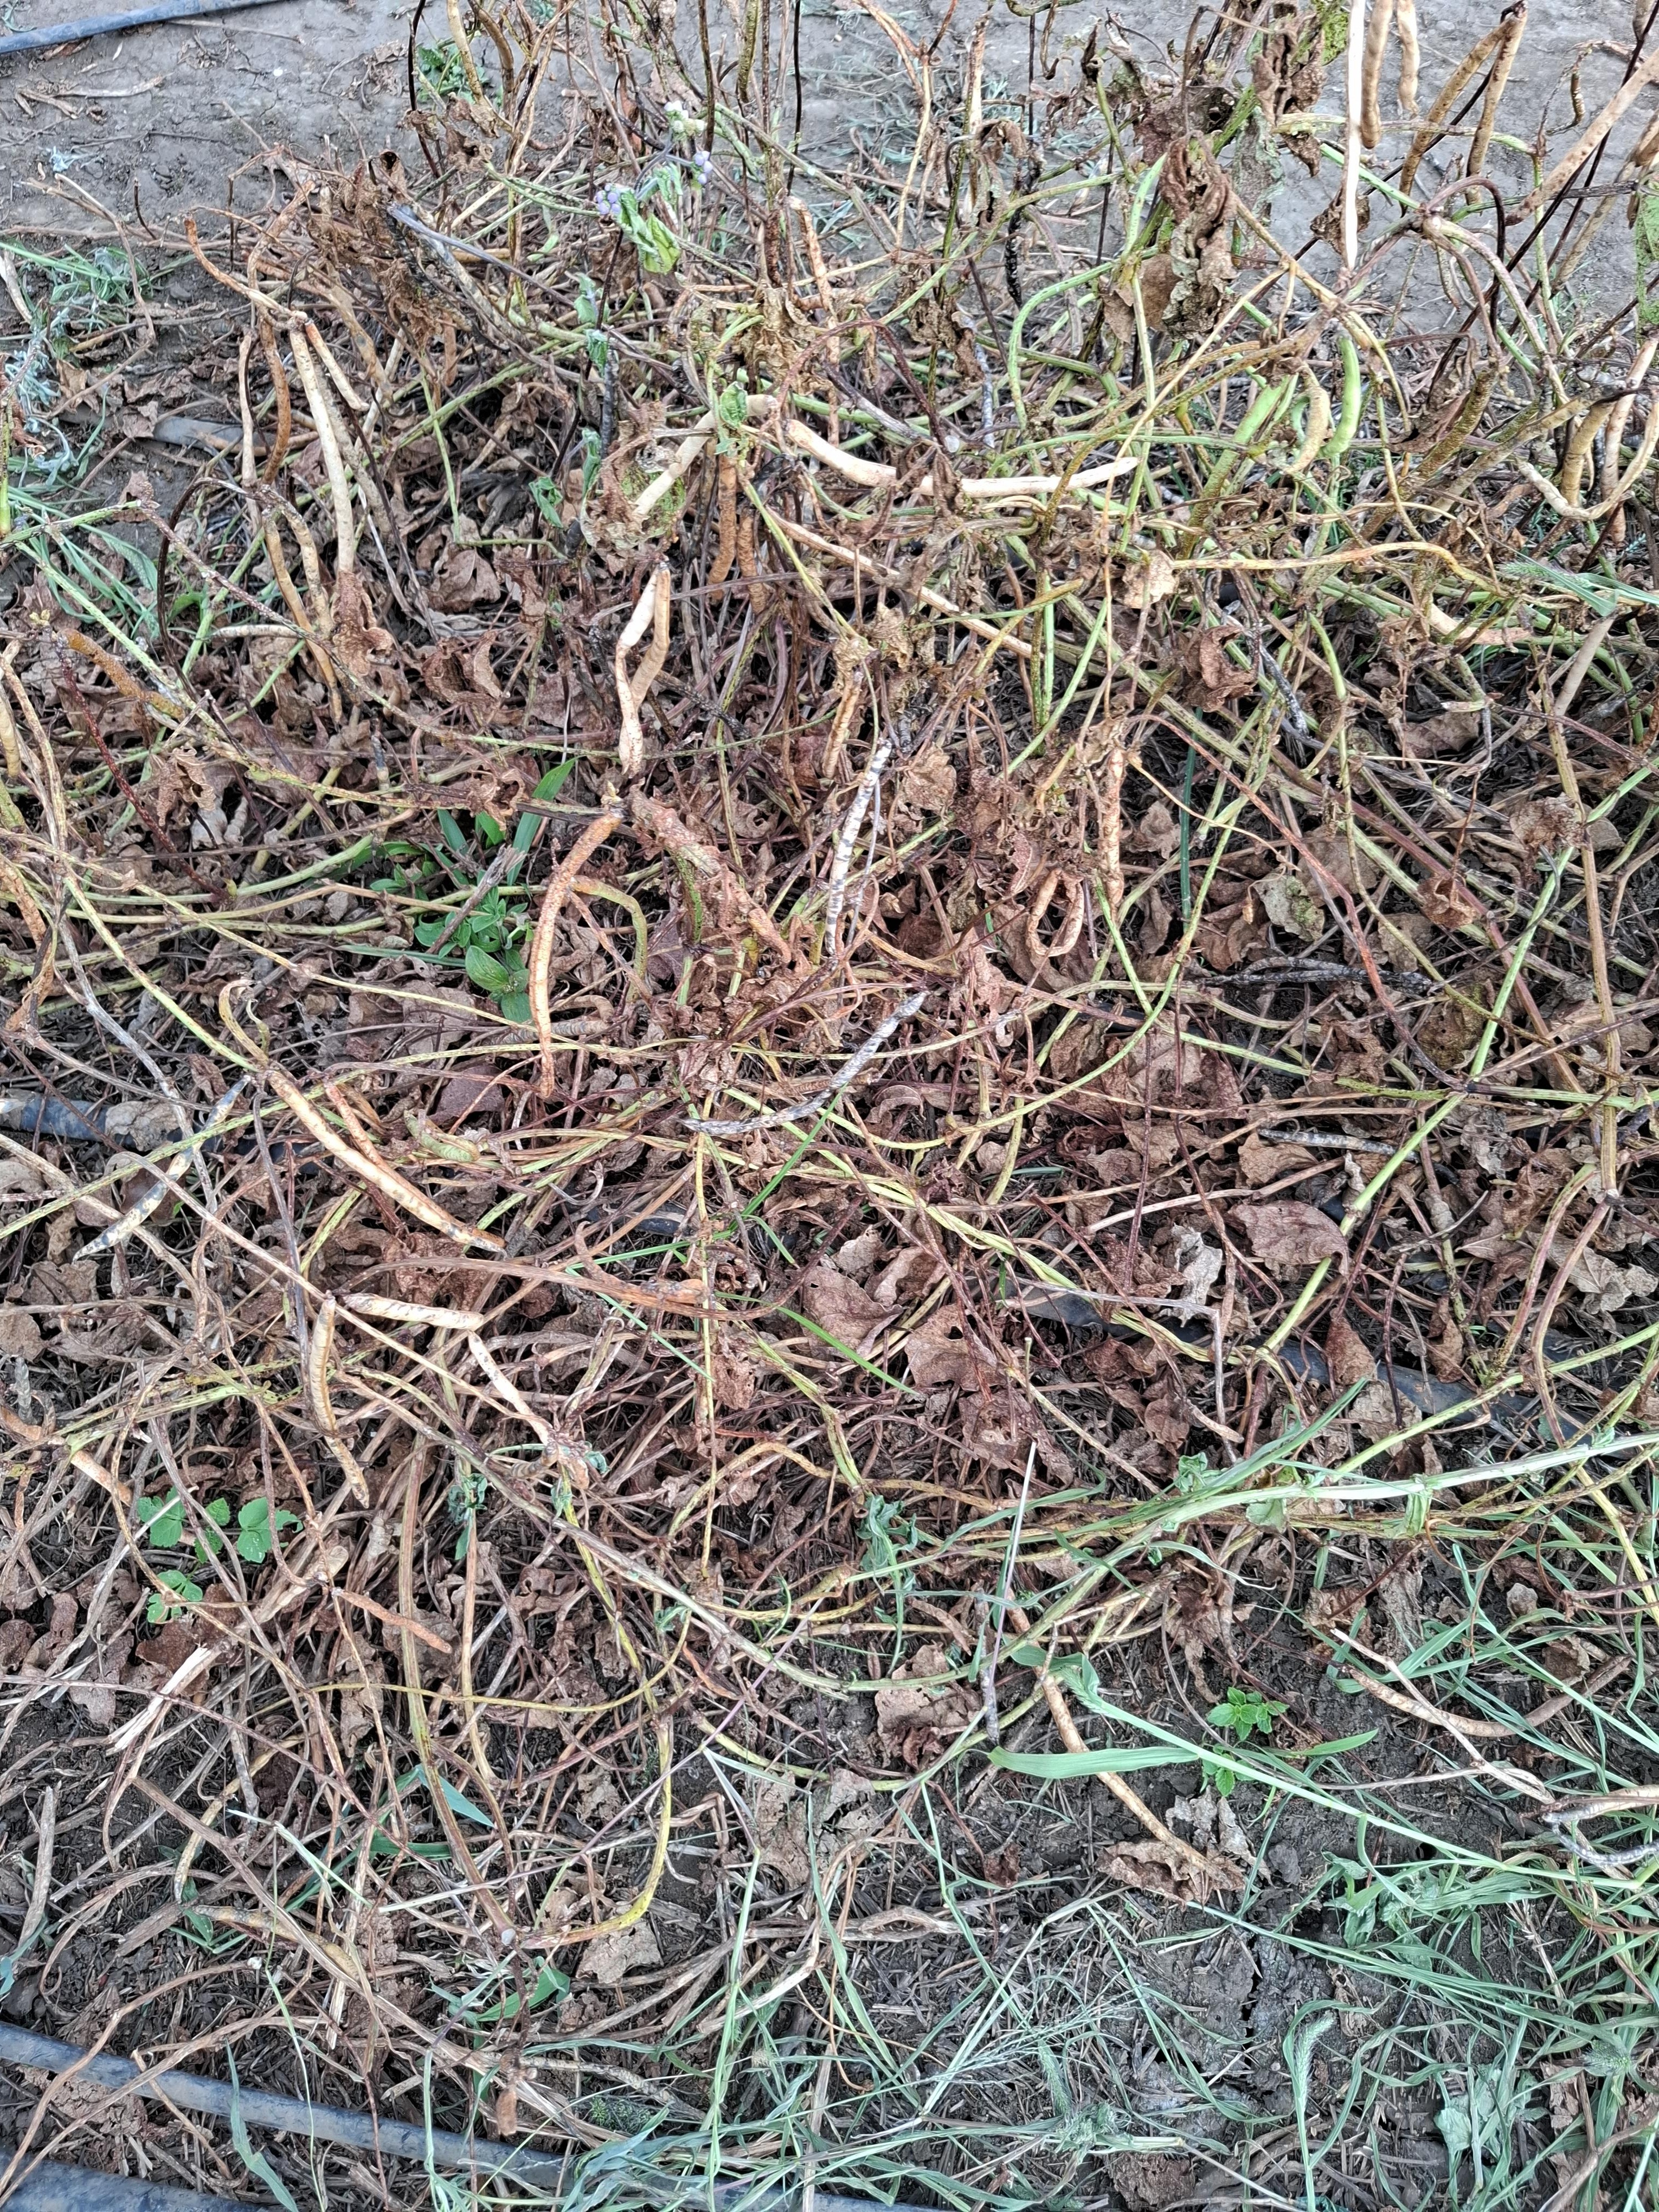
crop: cowpea
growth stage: development pod
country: Tanzania
